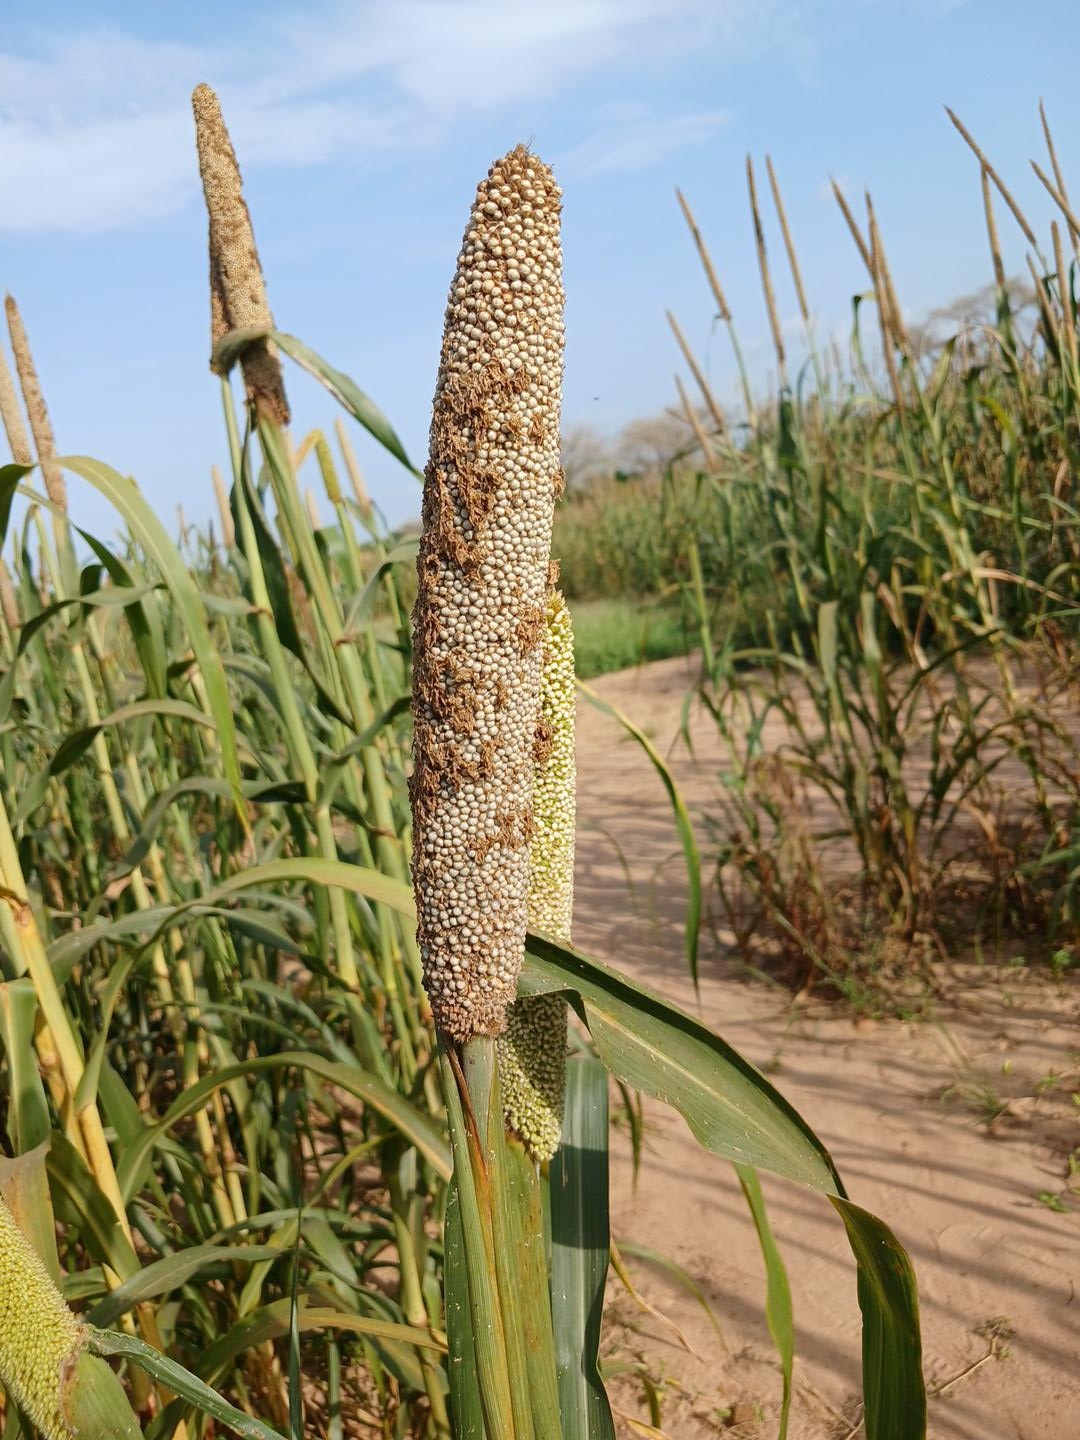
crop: pearl millet
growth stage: maturity
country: Senegal
